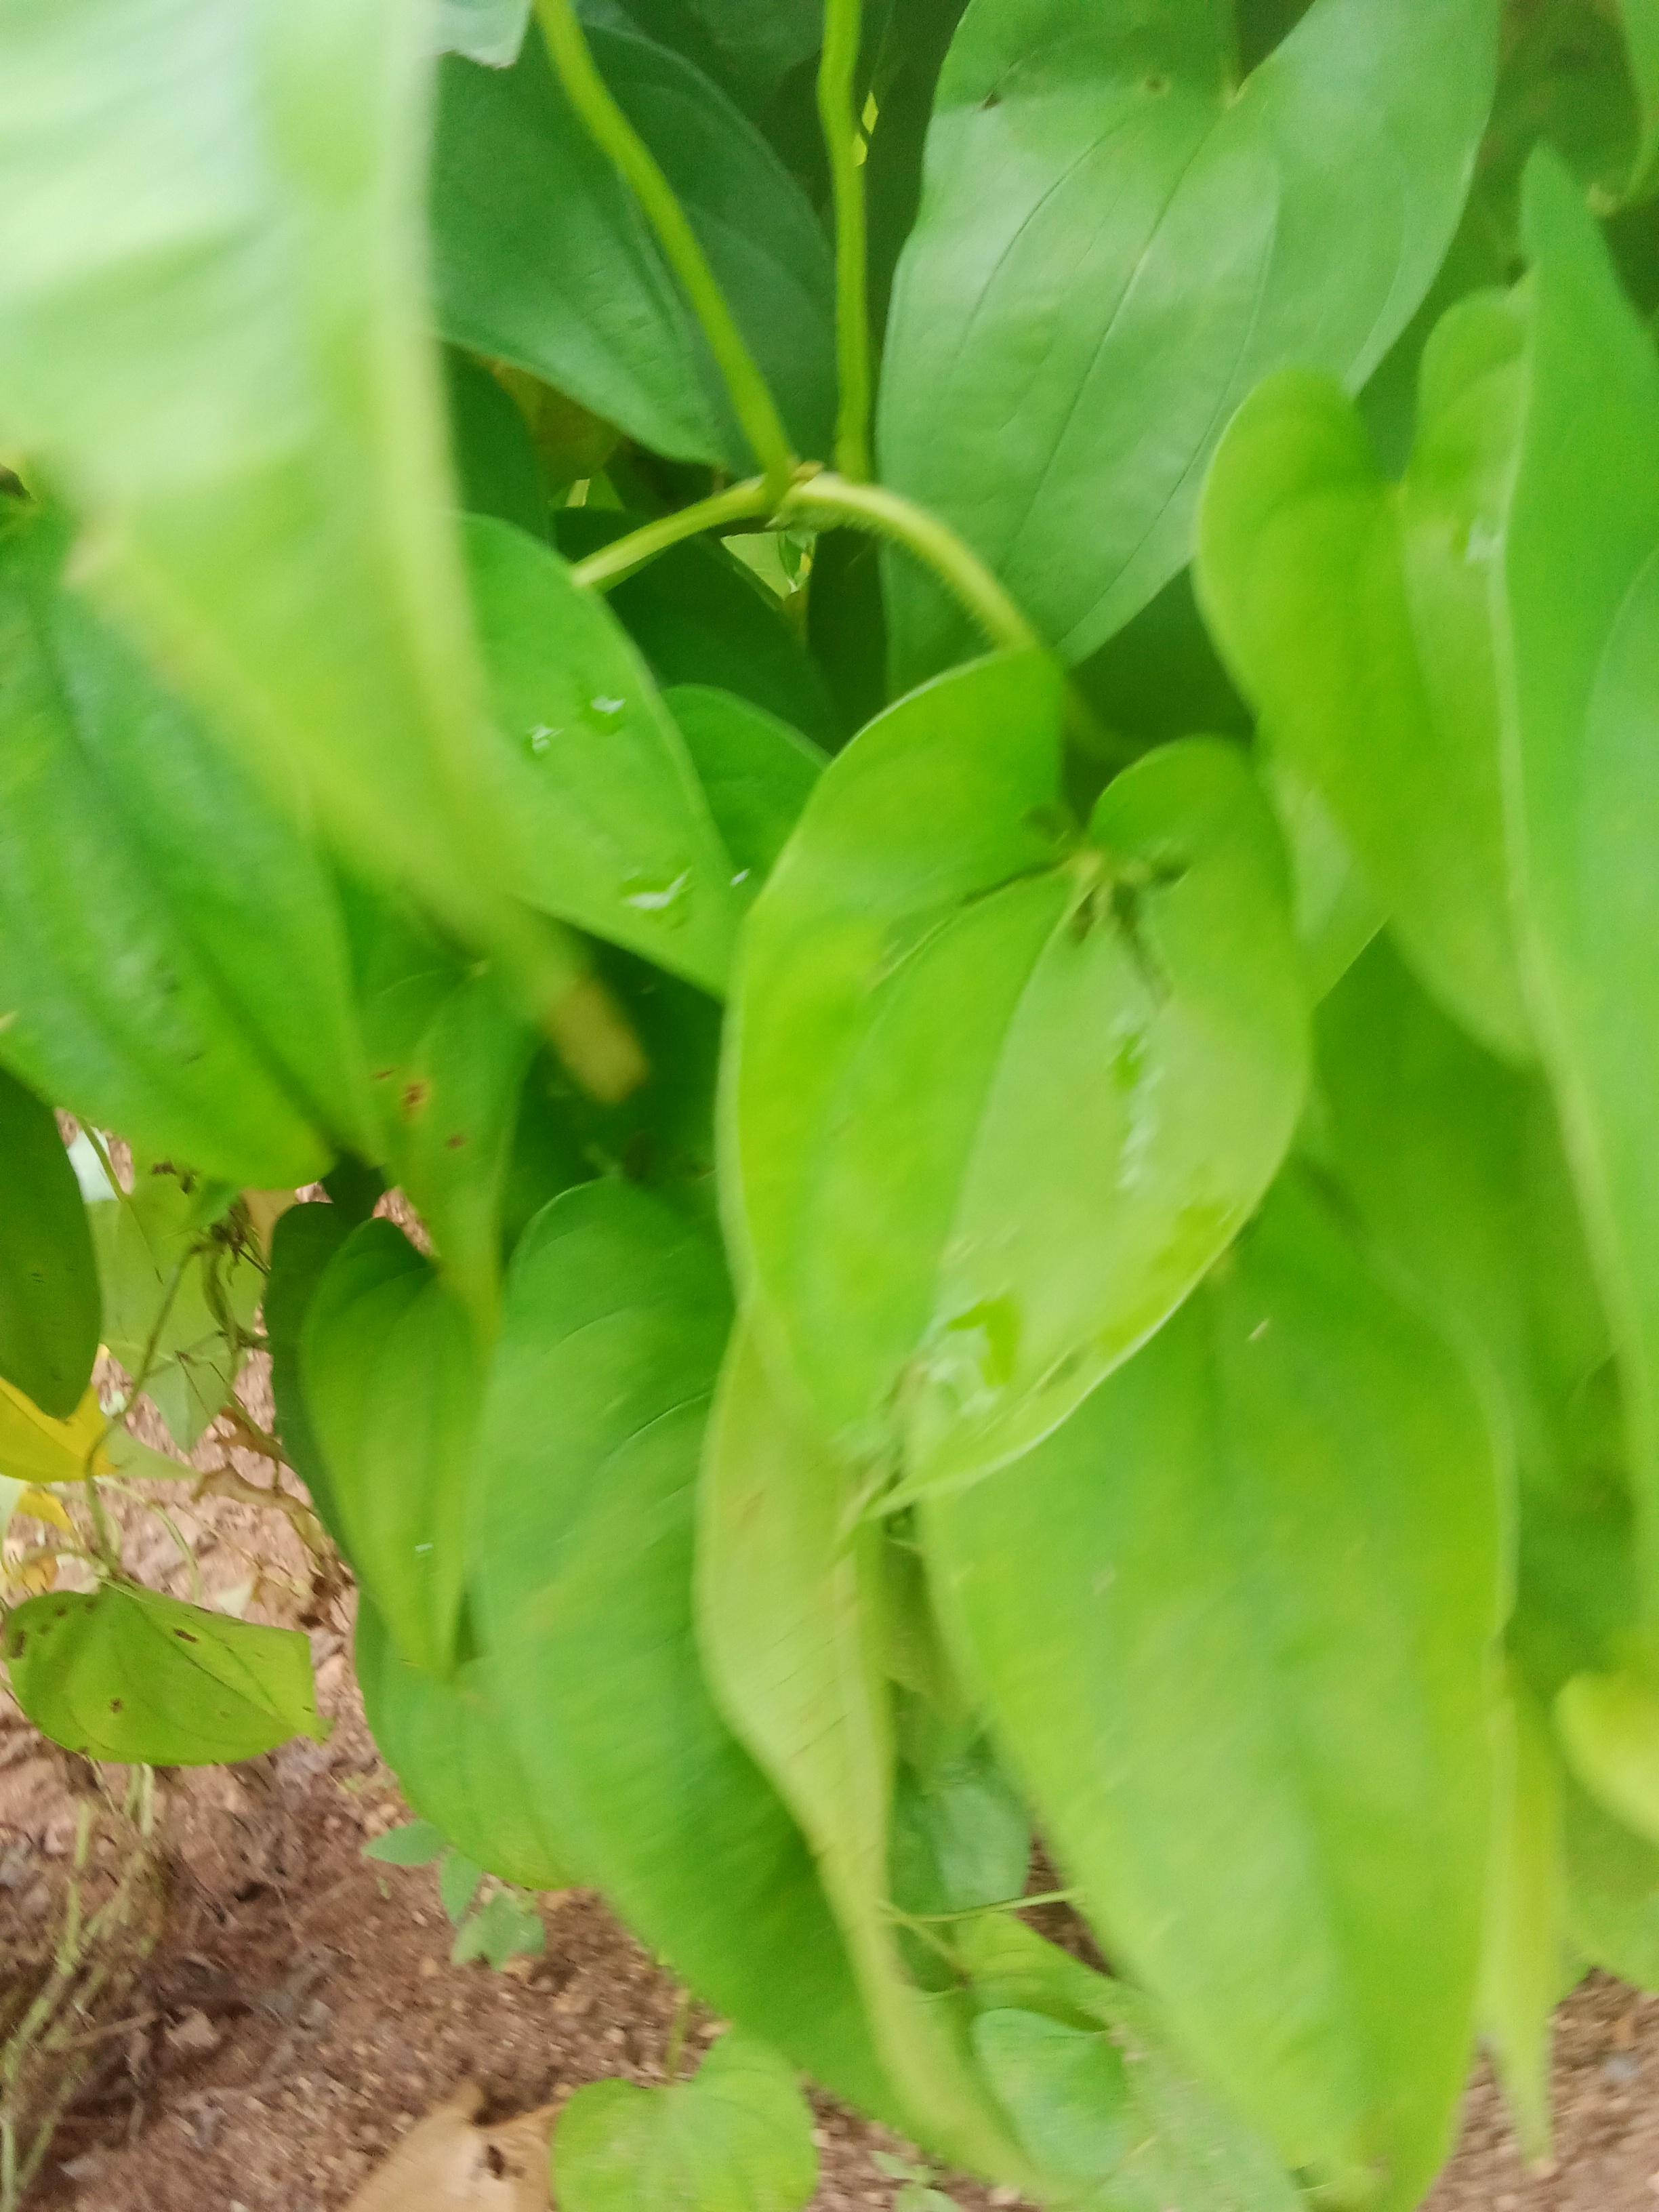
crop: yam
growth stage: vegetative
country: Nigeria
